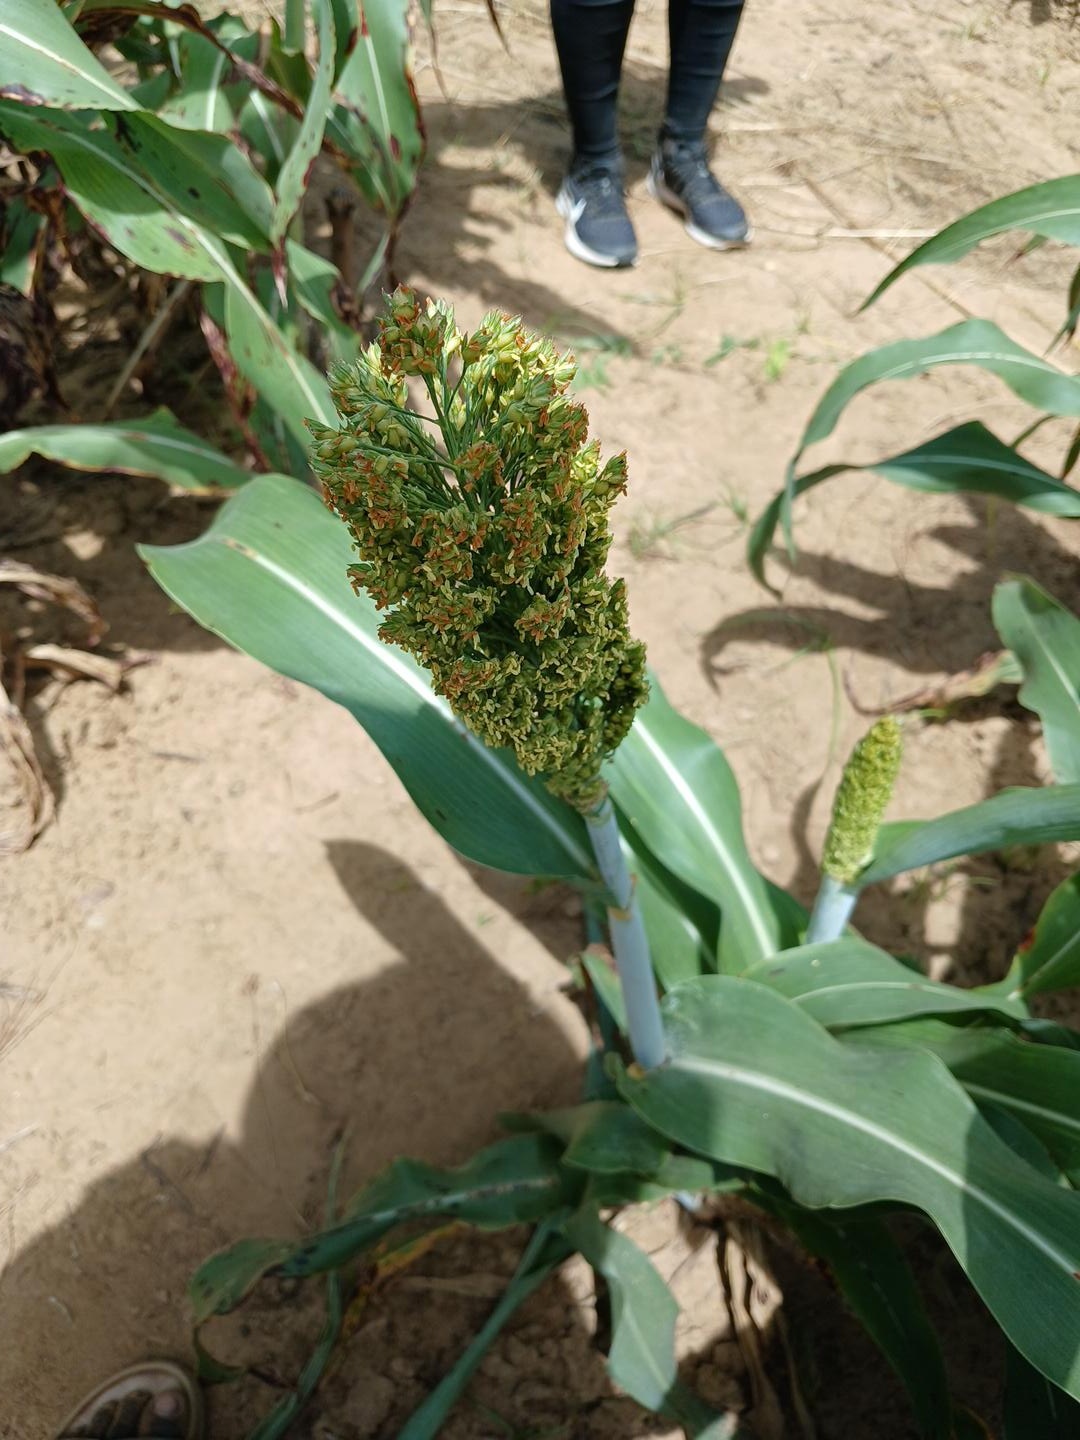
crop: sorghum
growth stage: flowering
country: Senegal
